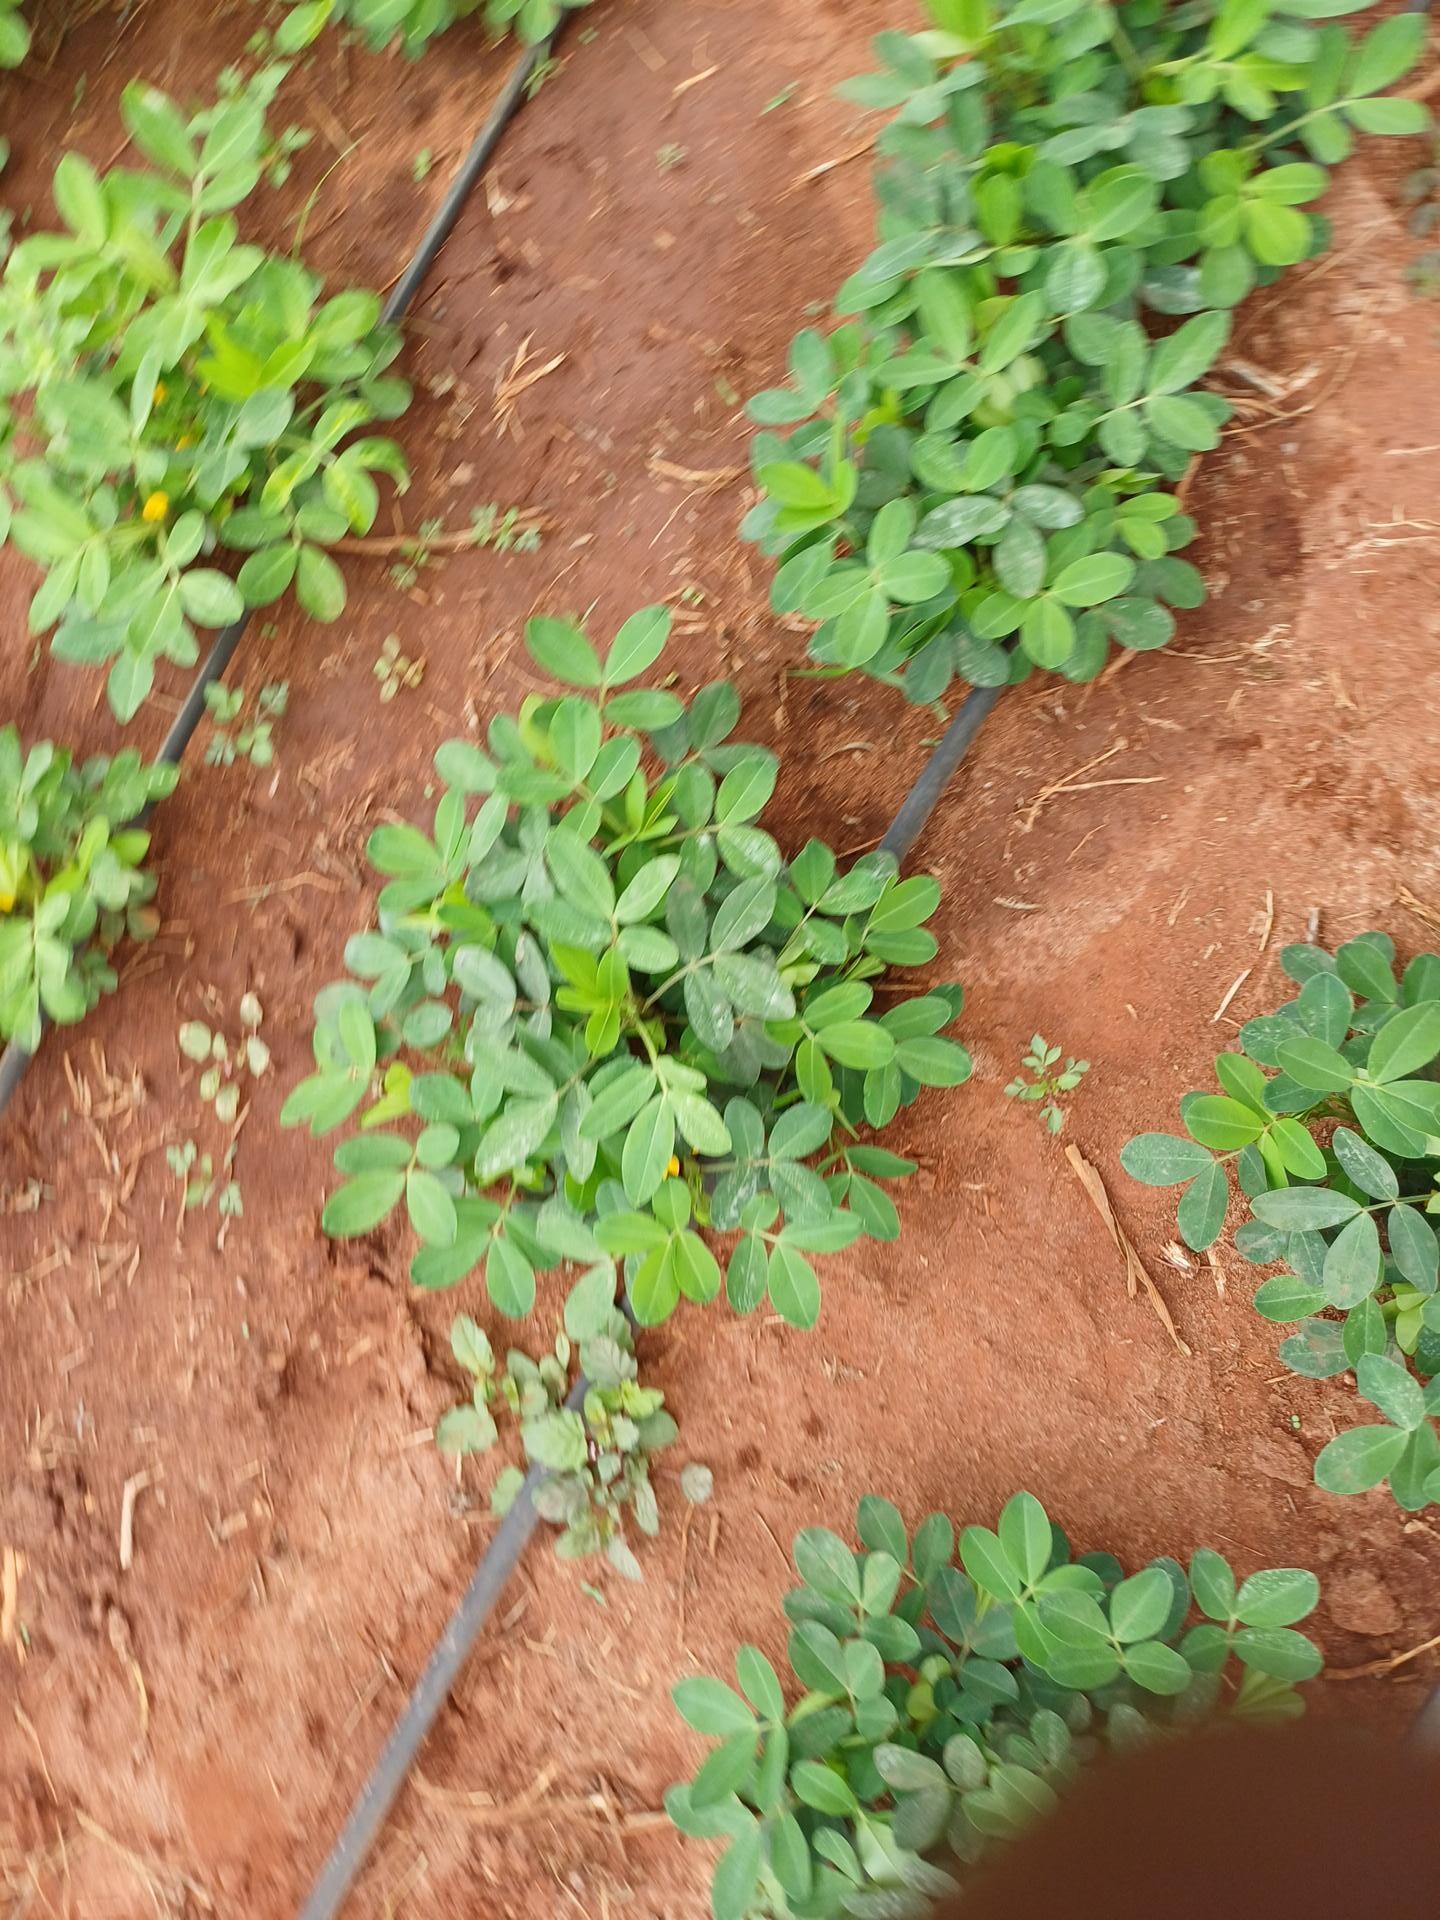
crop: groundnut
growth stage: flowering
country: Kenya
